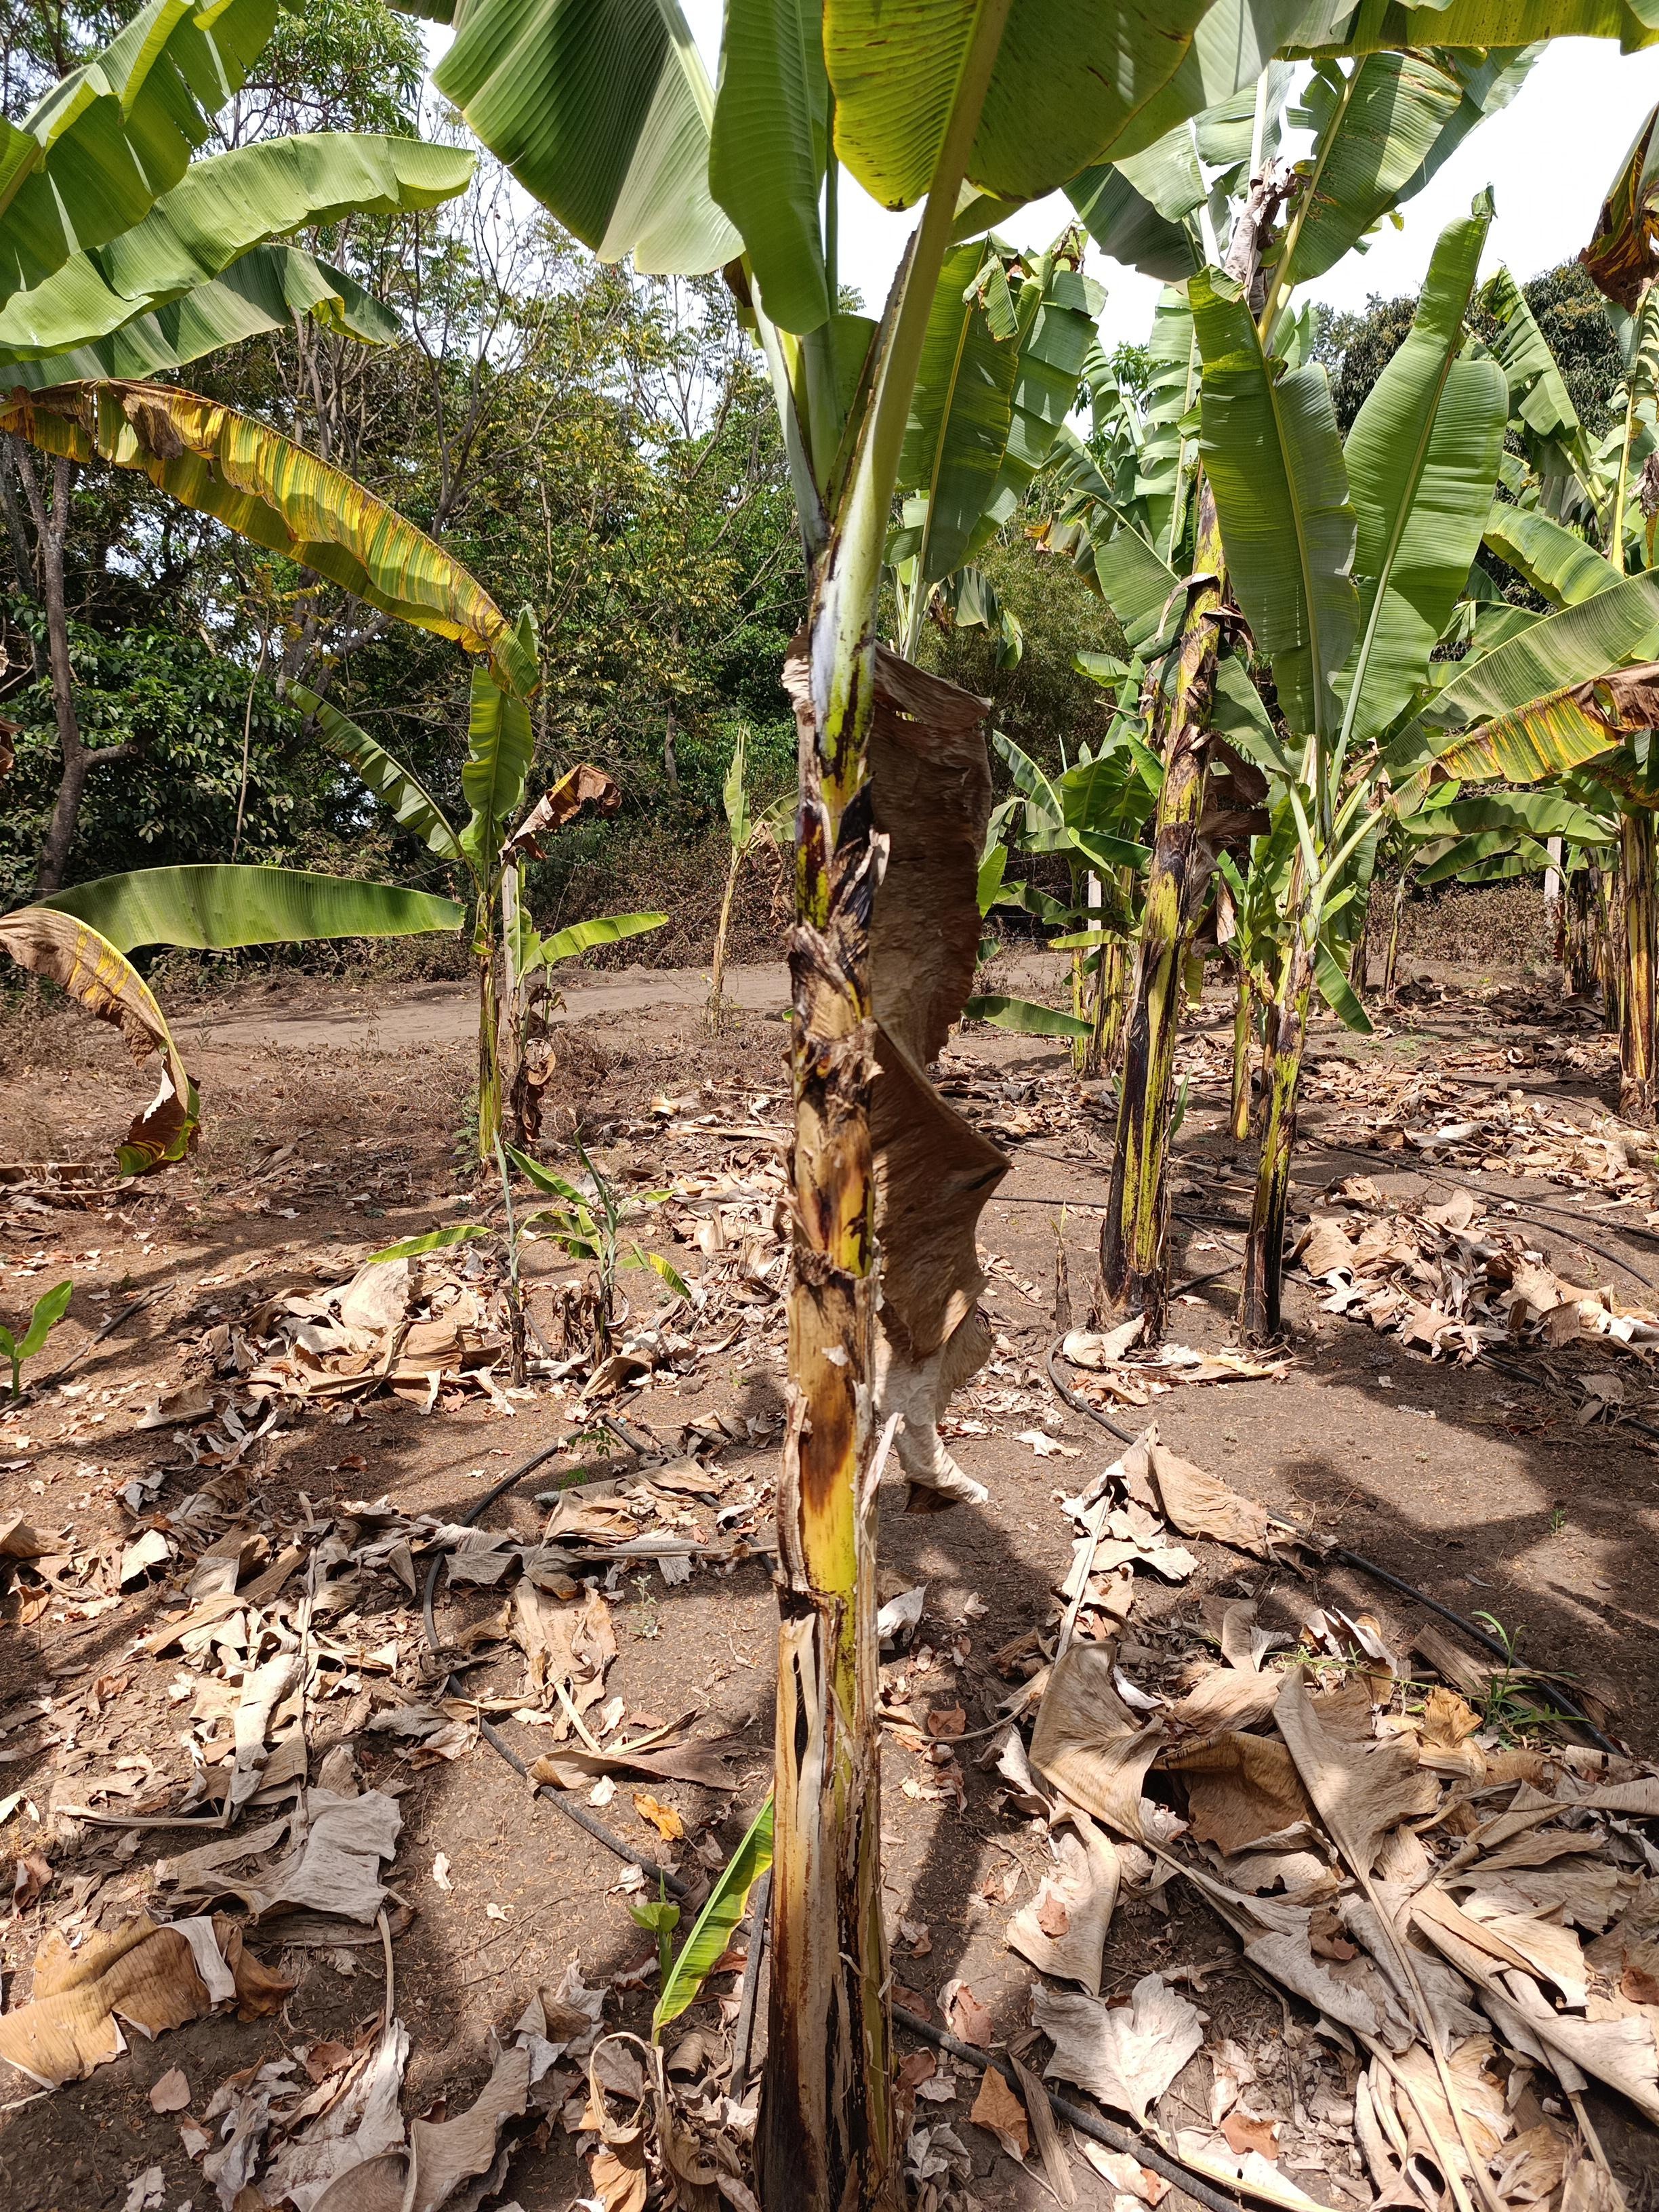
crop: banana
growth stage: vegetative
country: Tanzania
